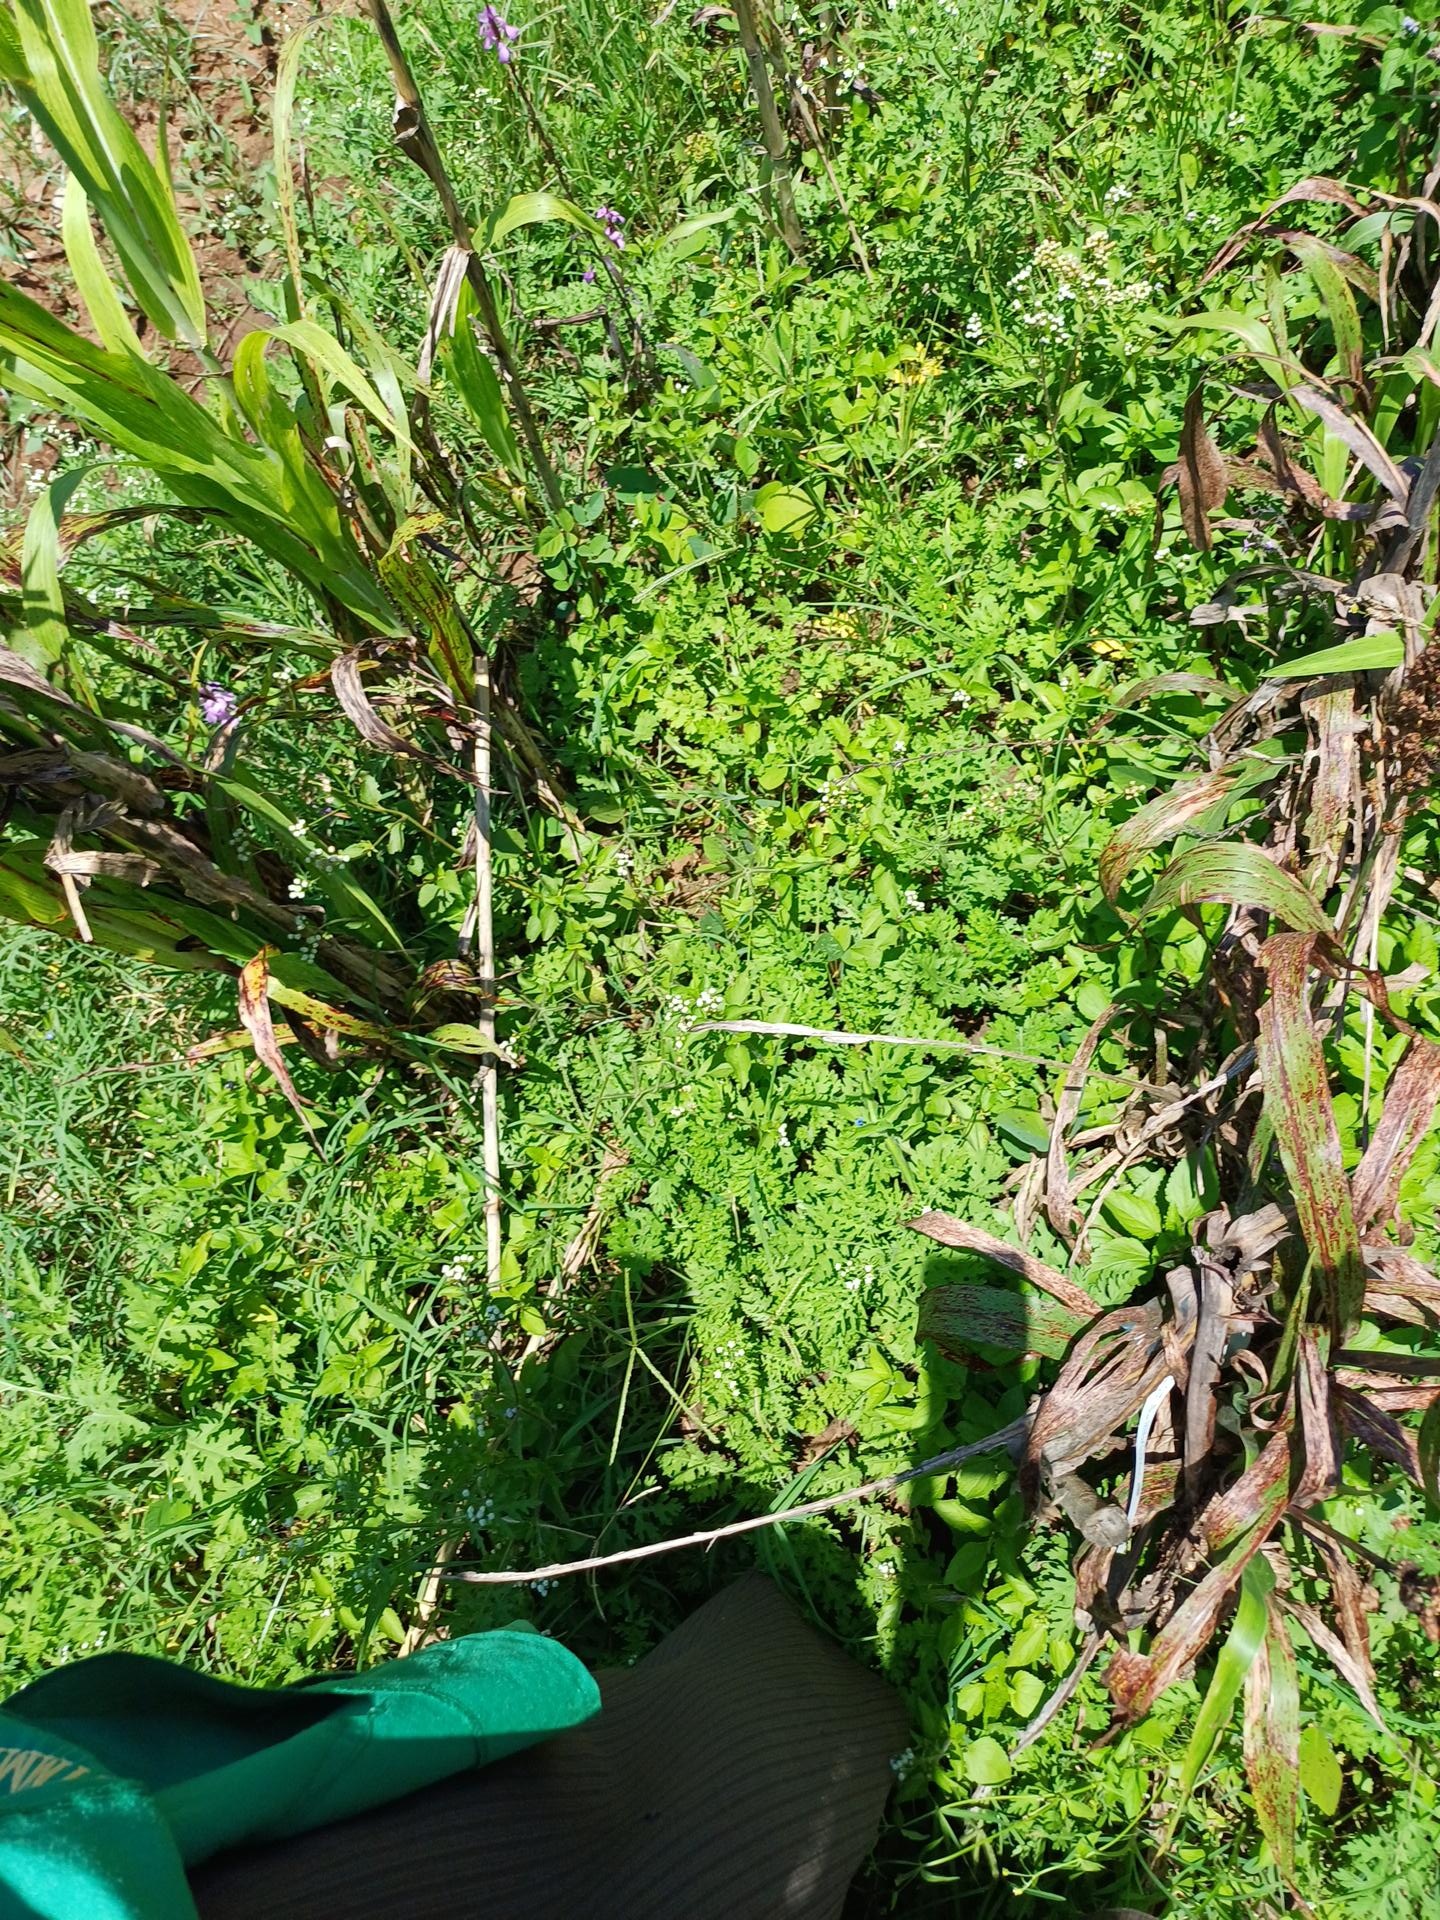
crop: sorghum
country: Kenya
